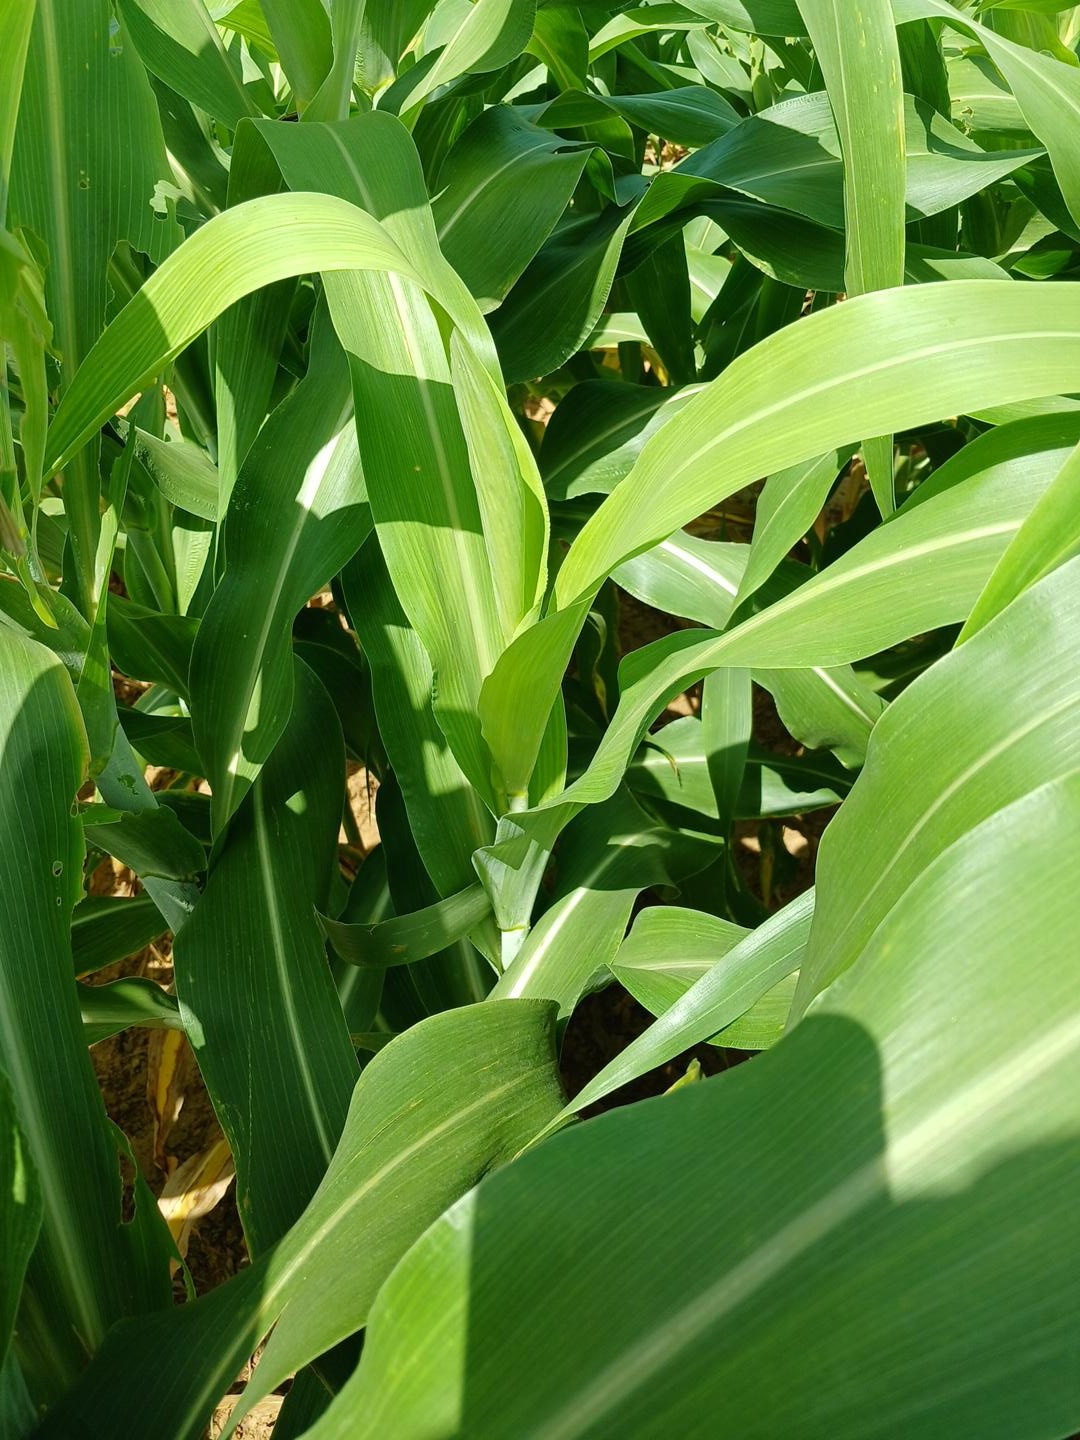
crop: sorghum
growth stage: vegetative
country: Senegal
